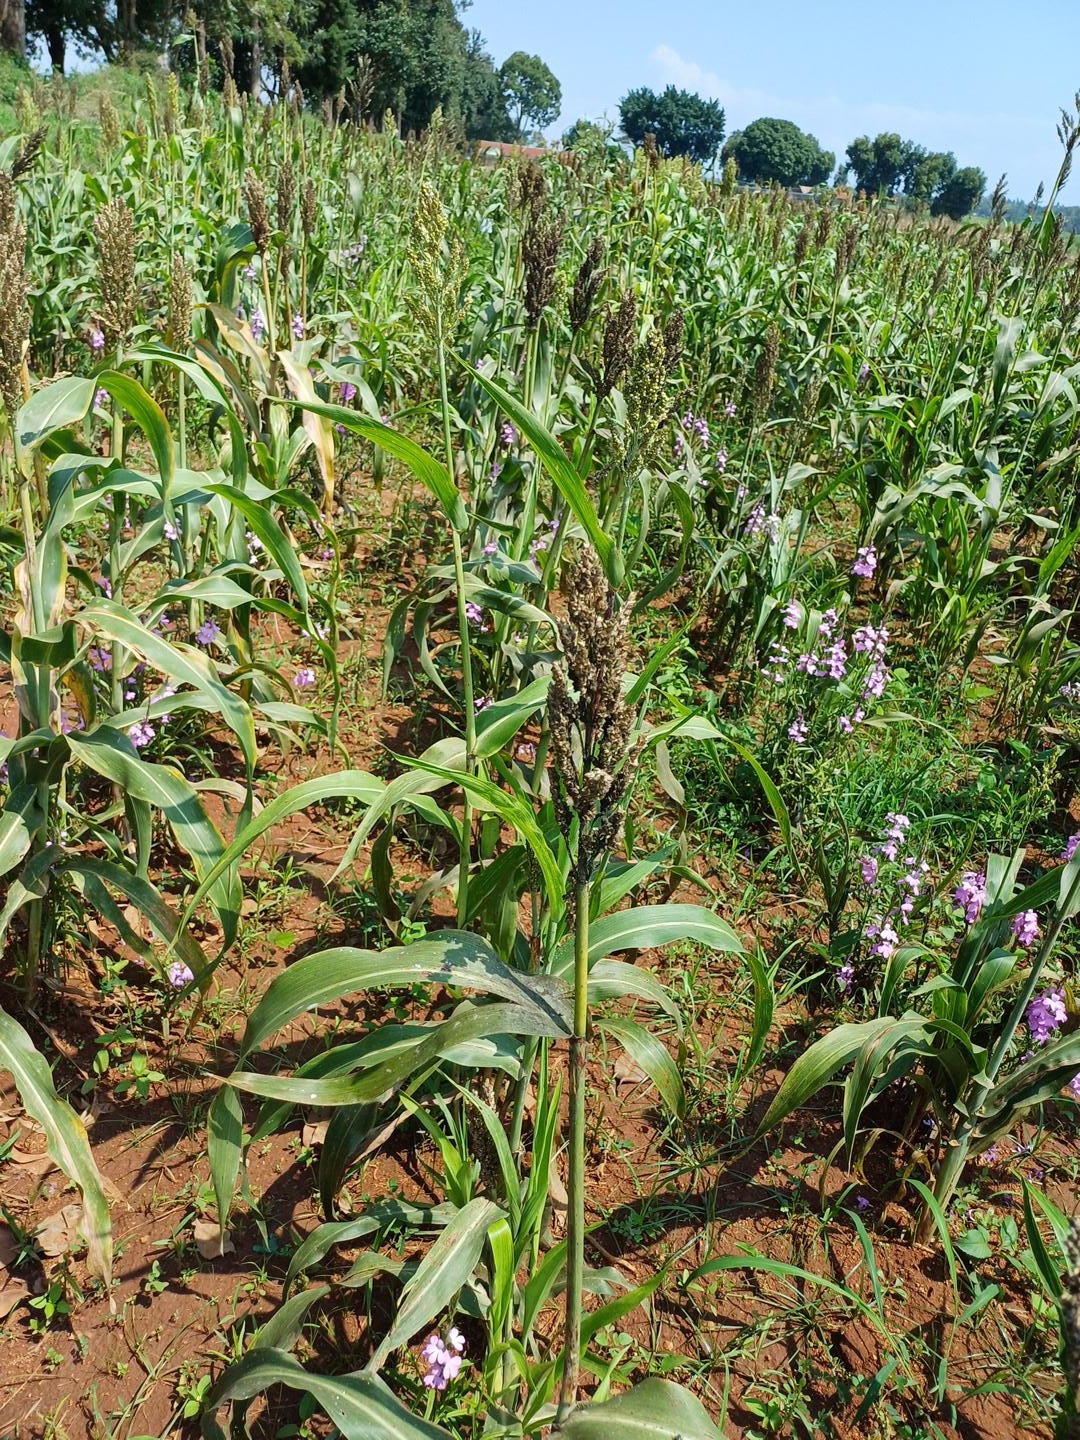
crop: sorghum
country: Kenya
